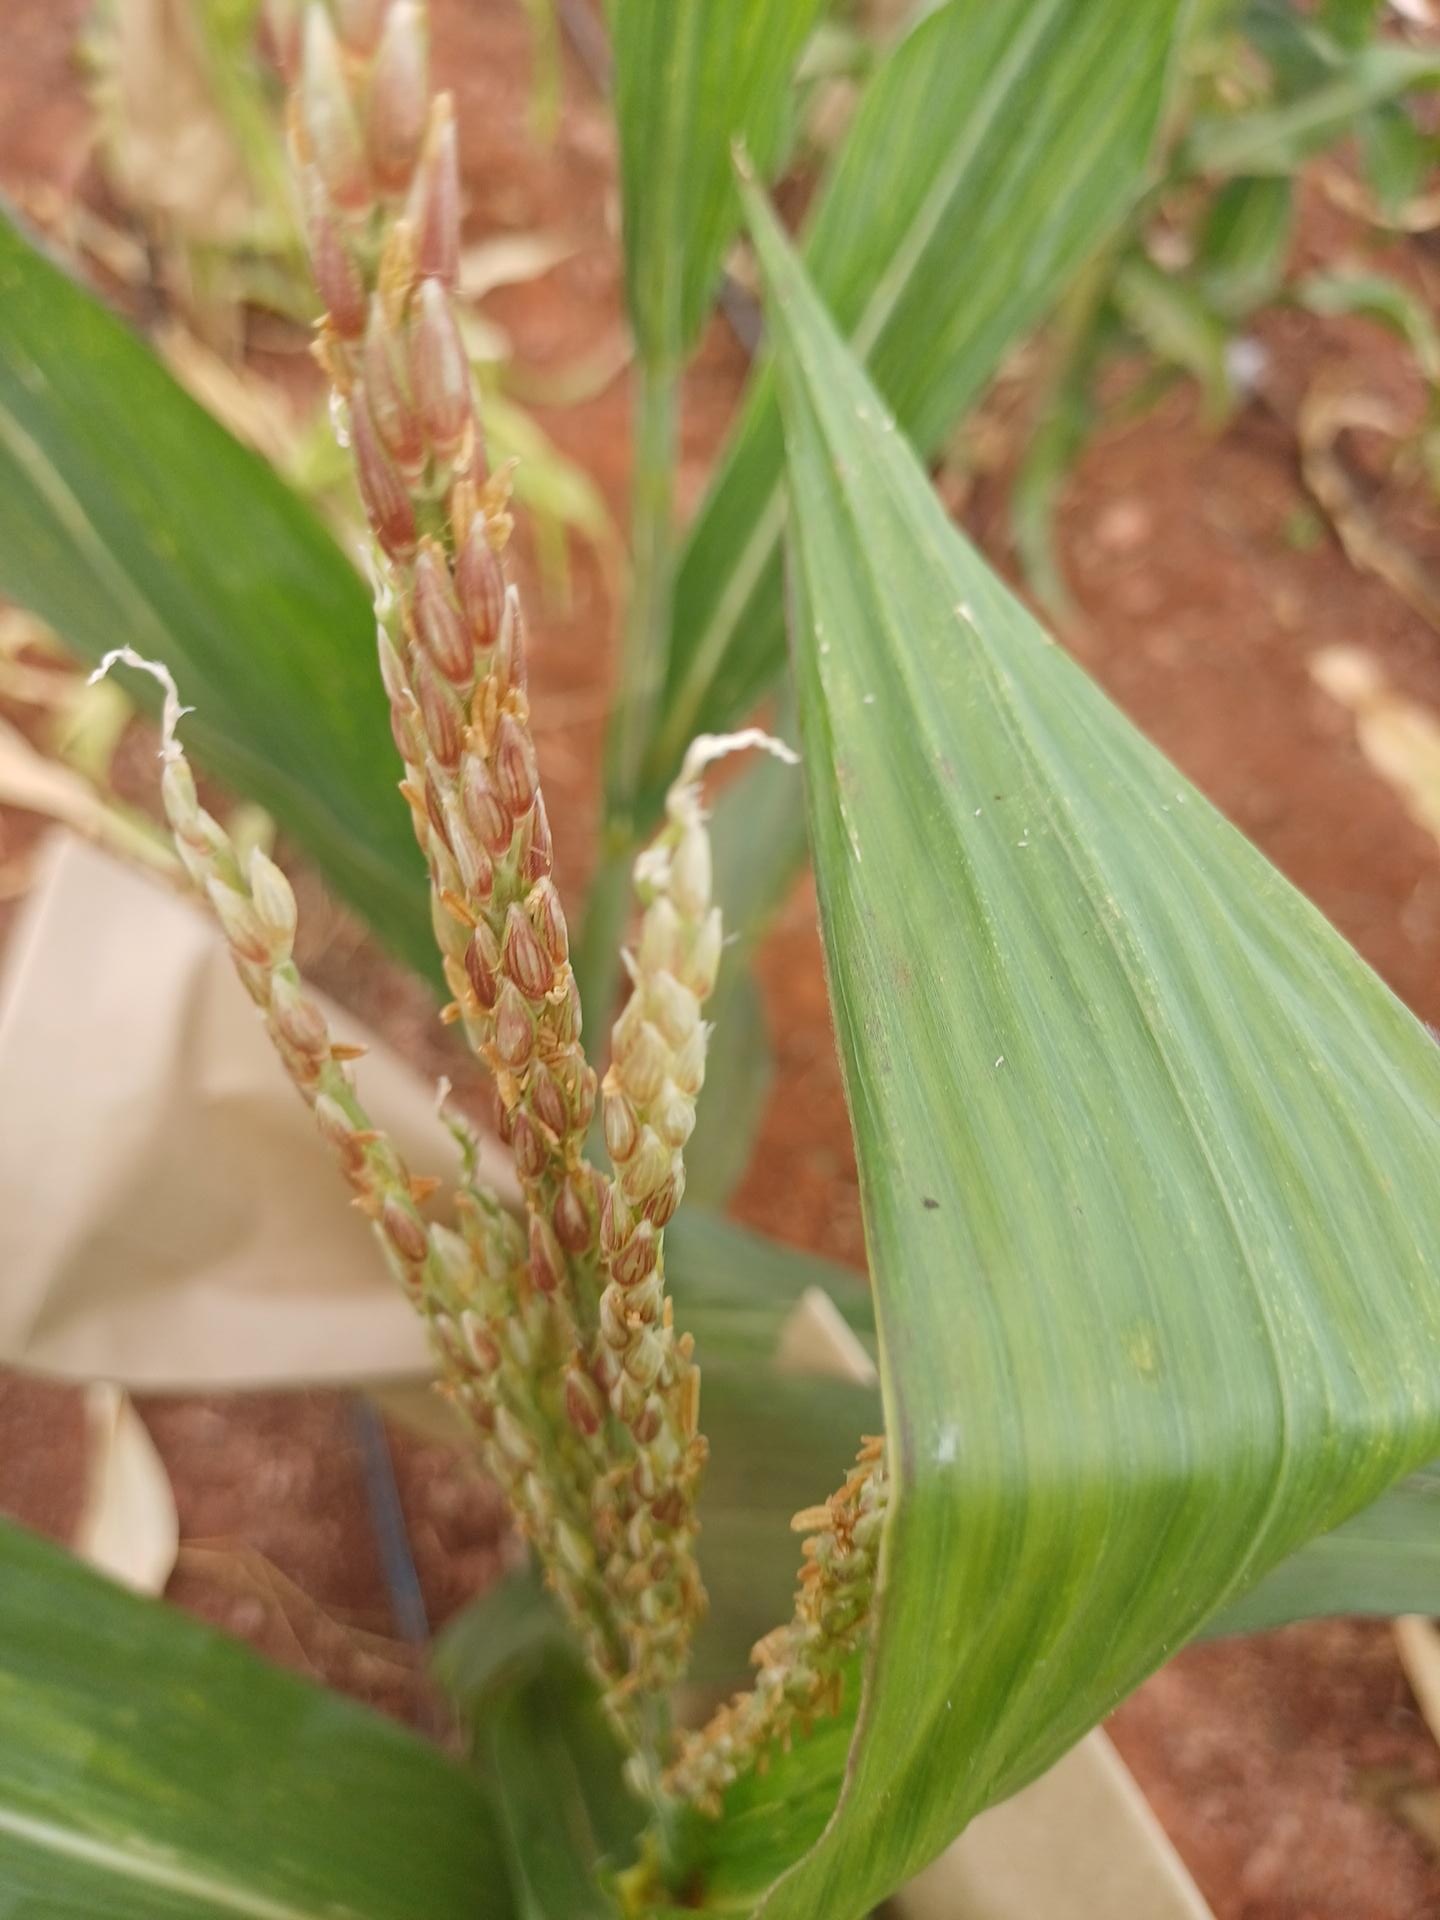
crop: maize
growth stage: flowering
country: Kenya
